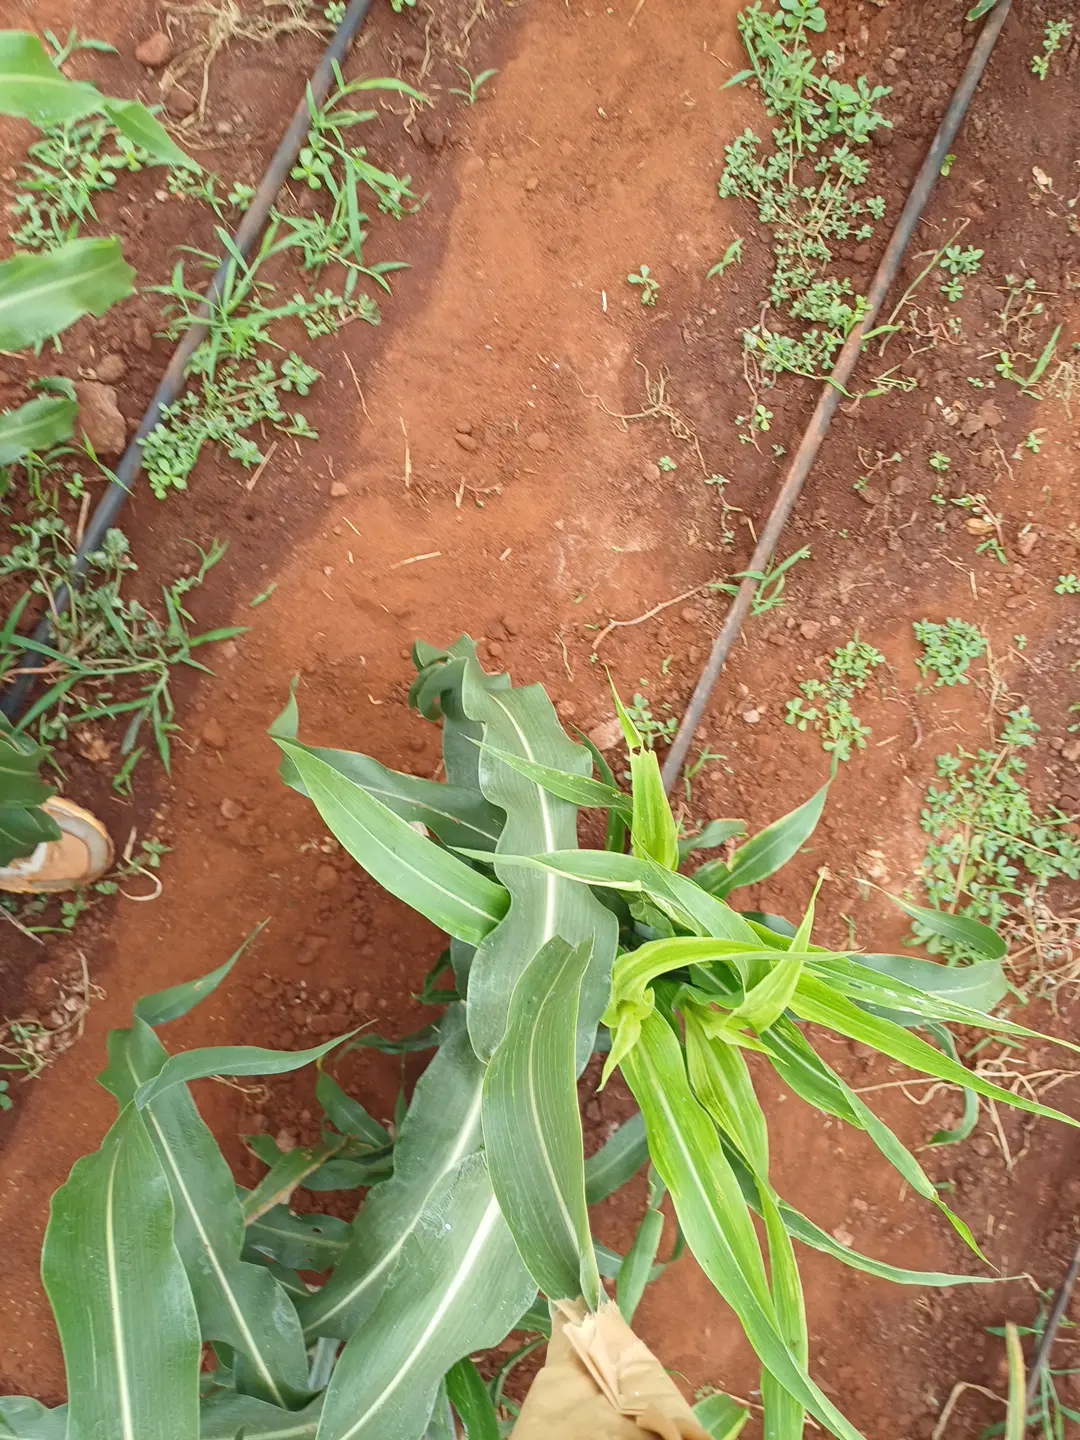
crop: sorghum
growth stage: heading tuber
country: Kenya
